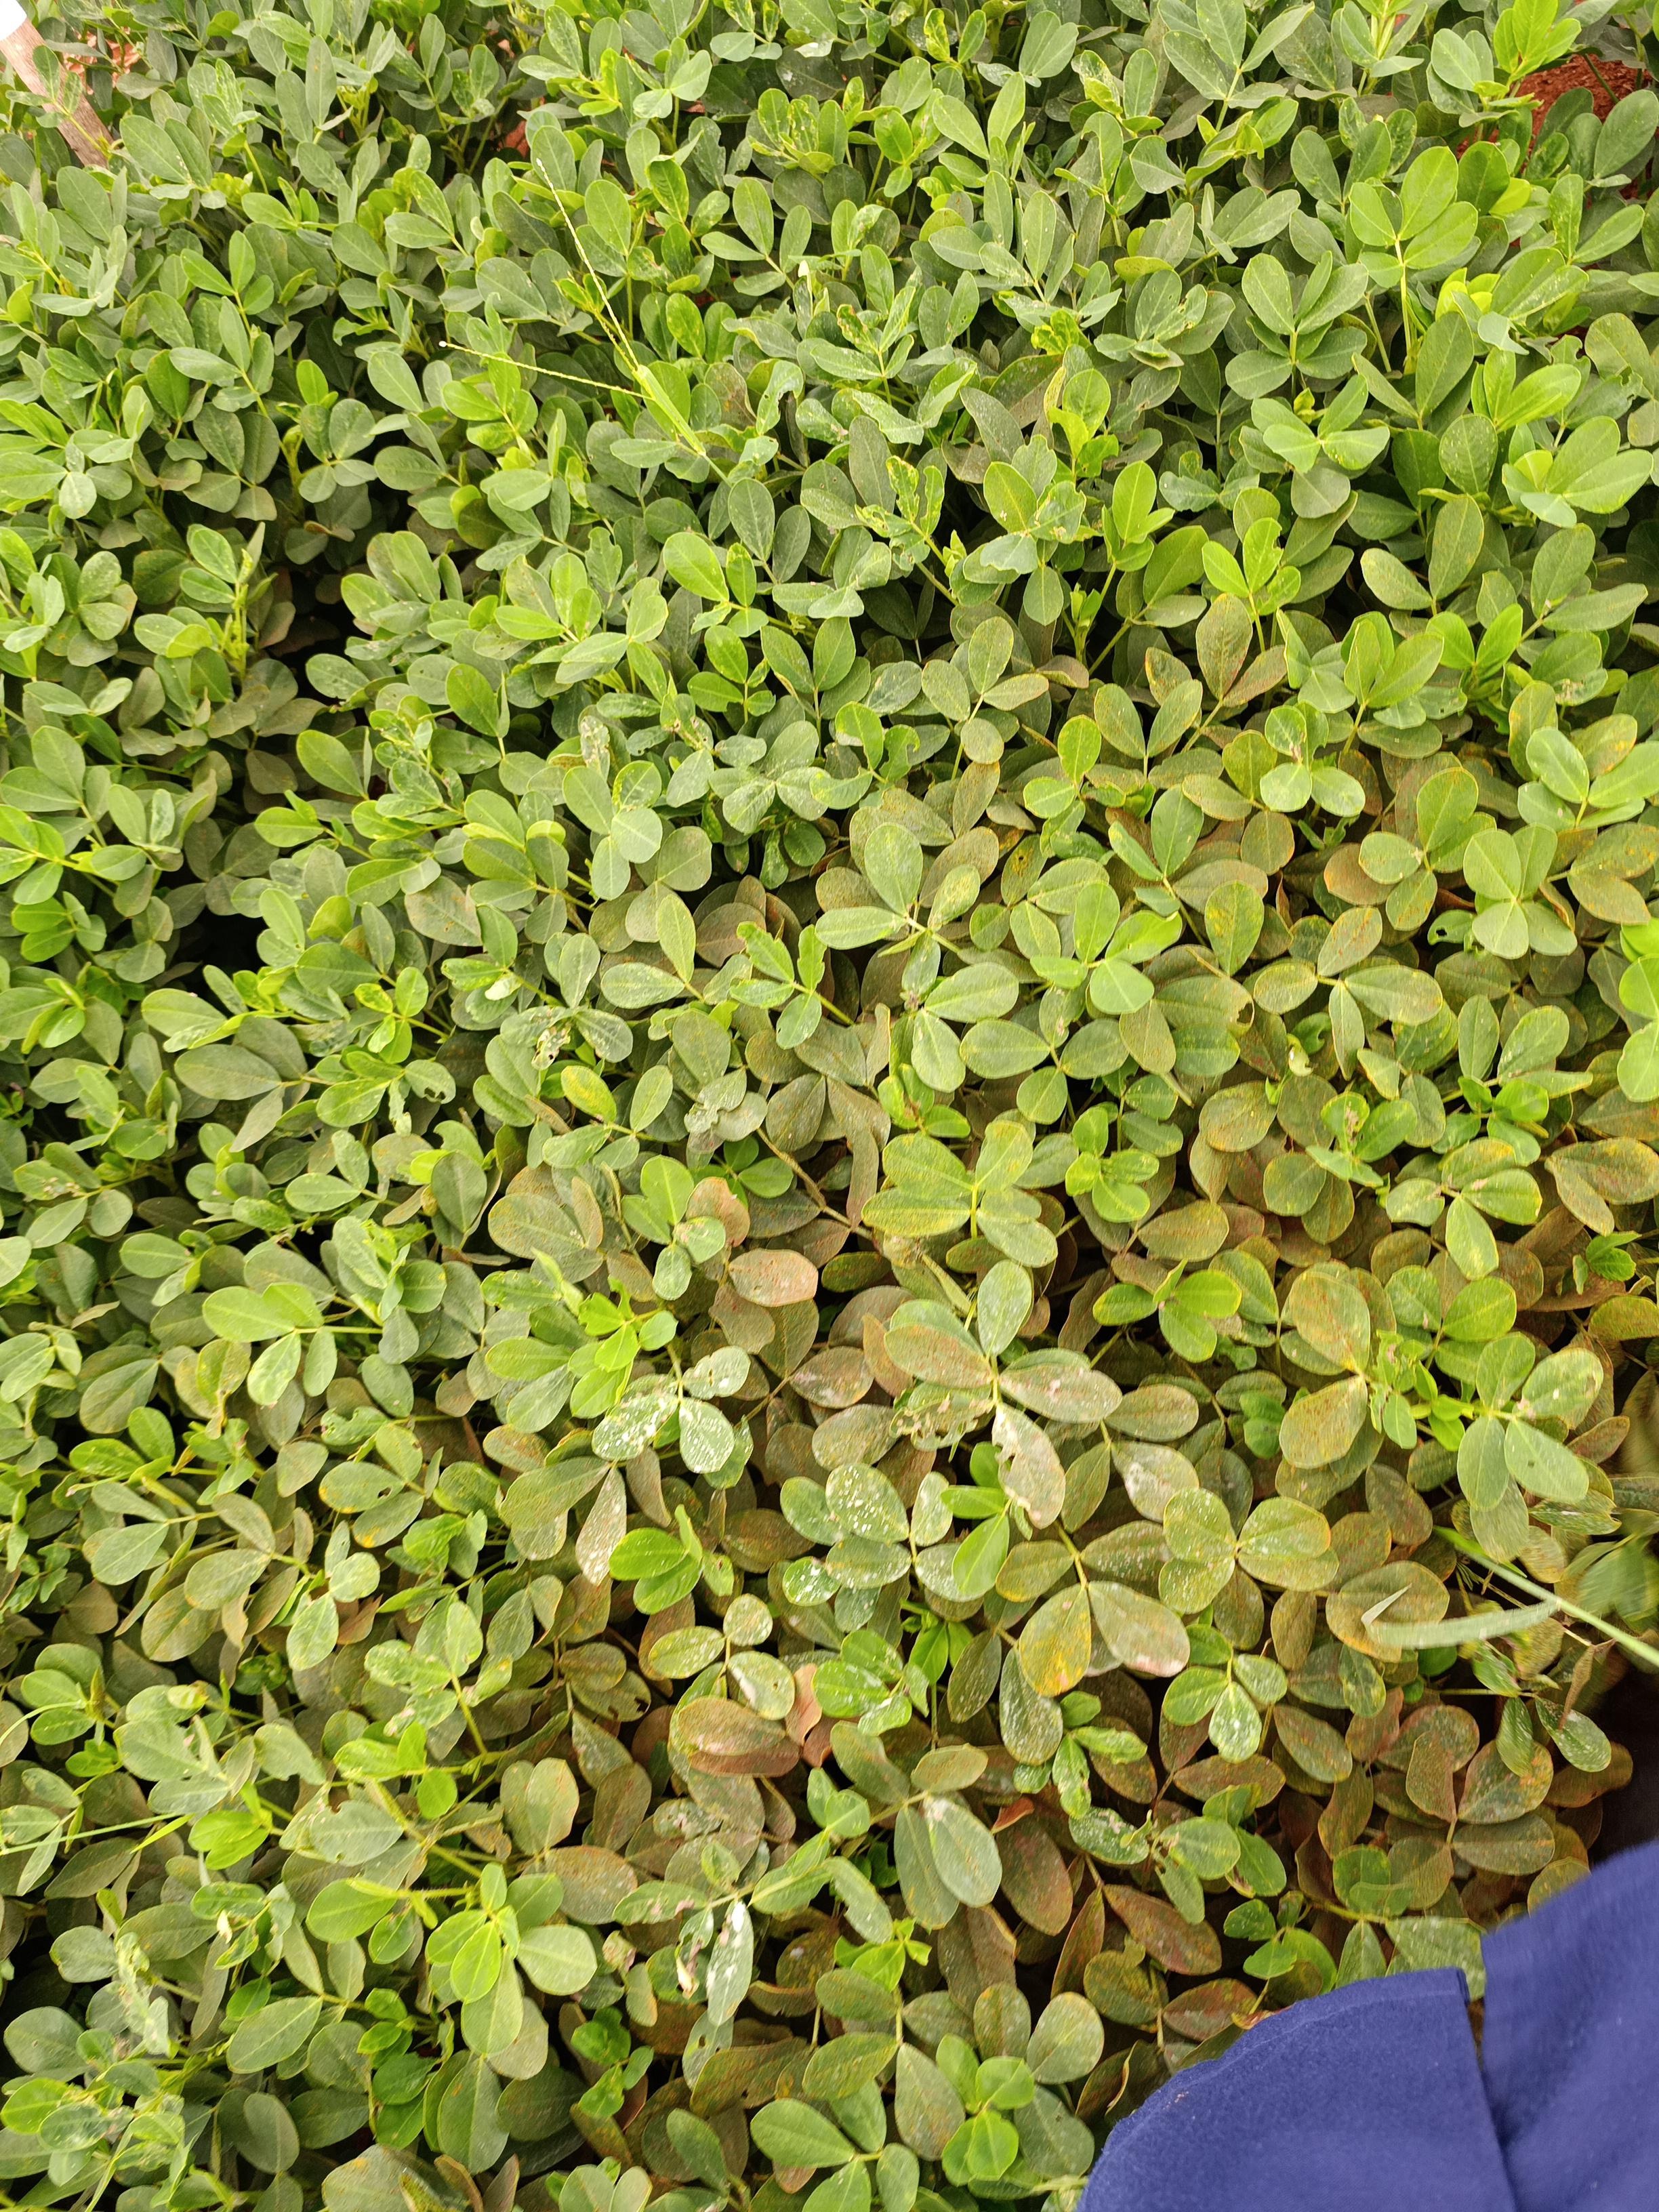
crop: groundnut
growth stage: pegging
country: Kenya
